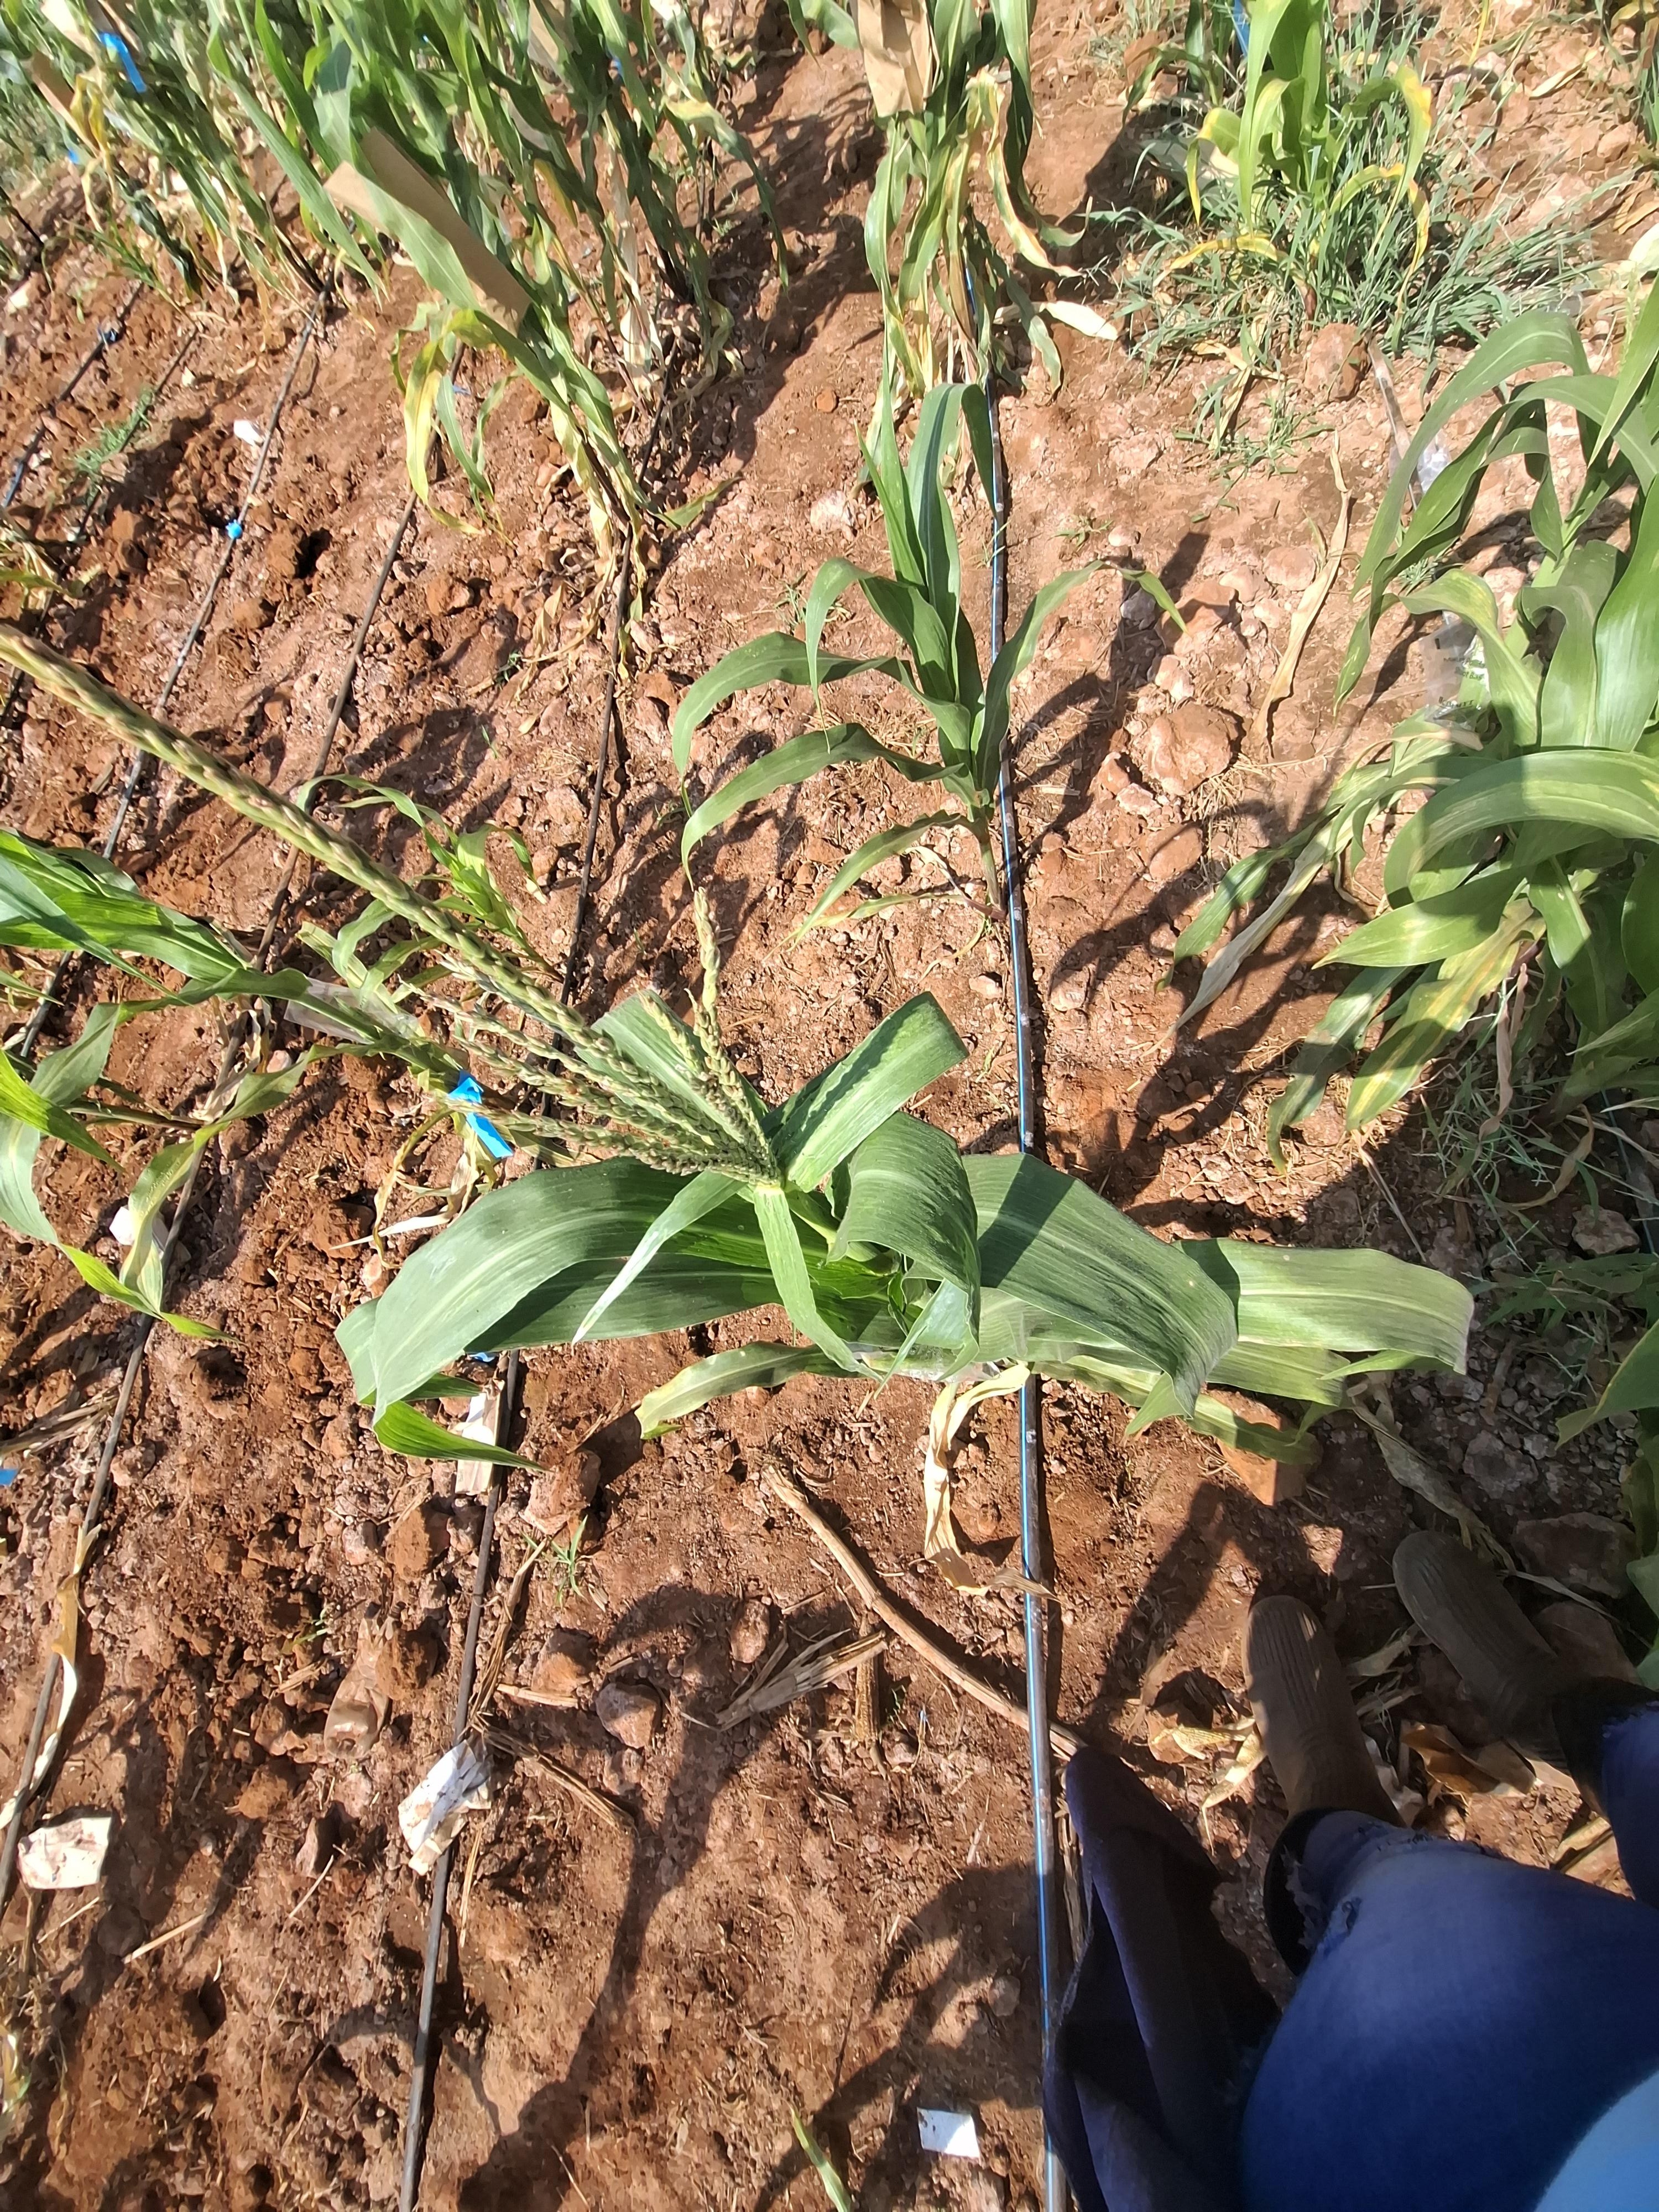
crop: maize
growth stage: flowering
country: Kenya
